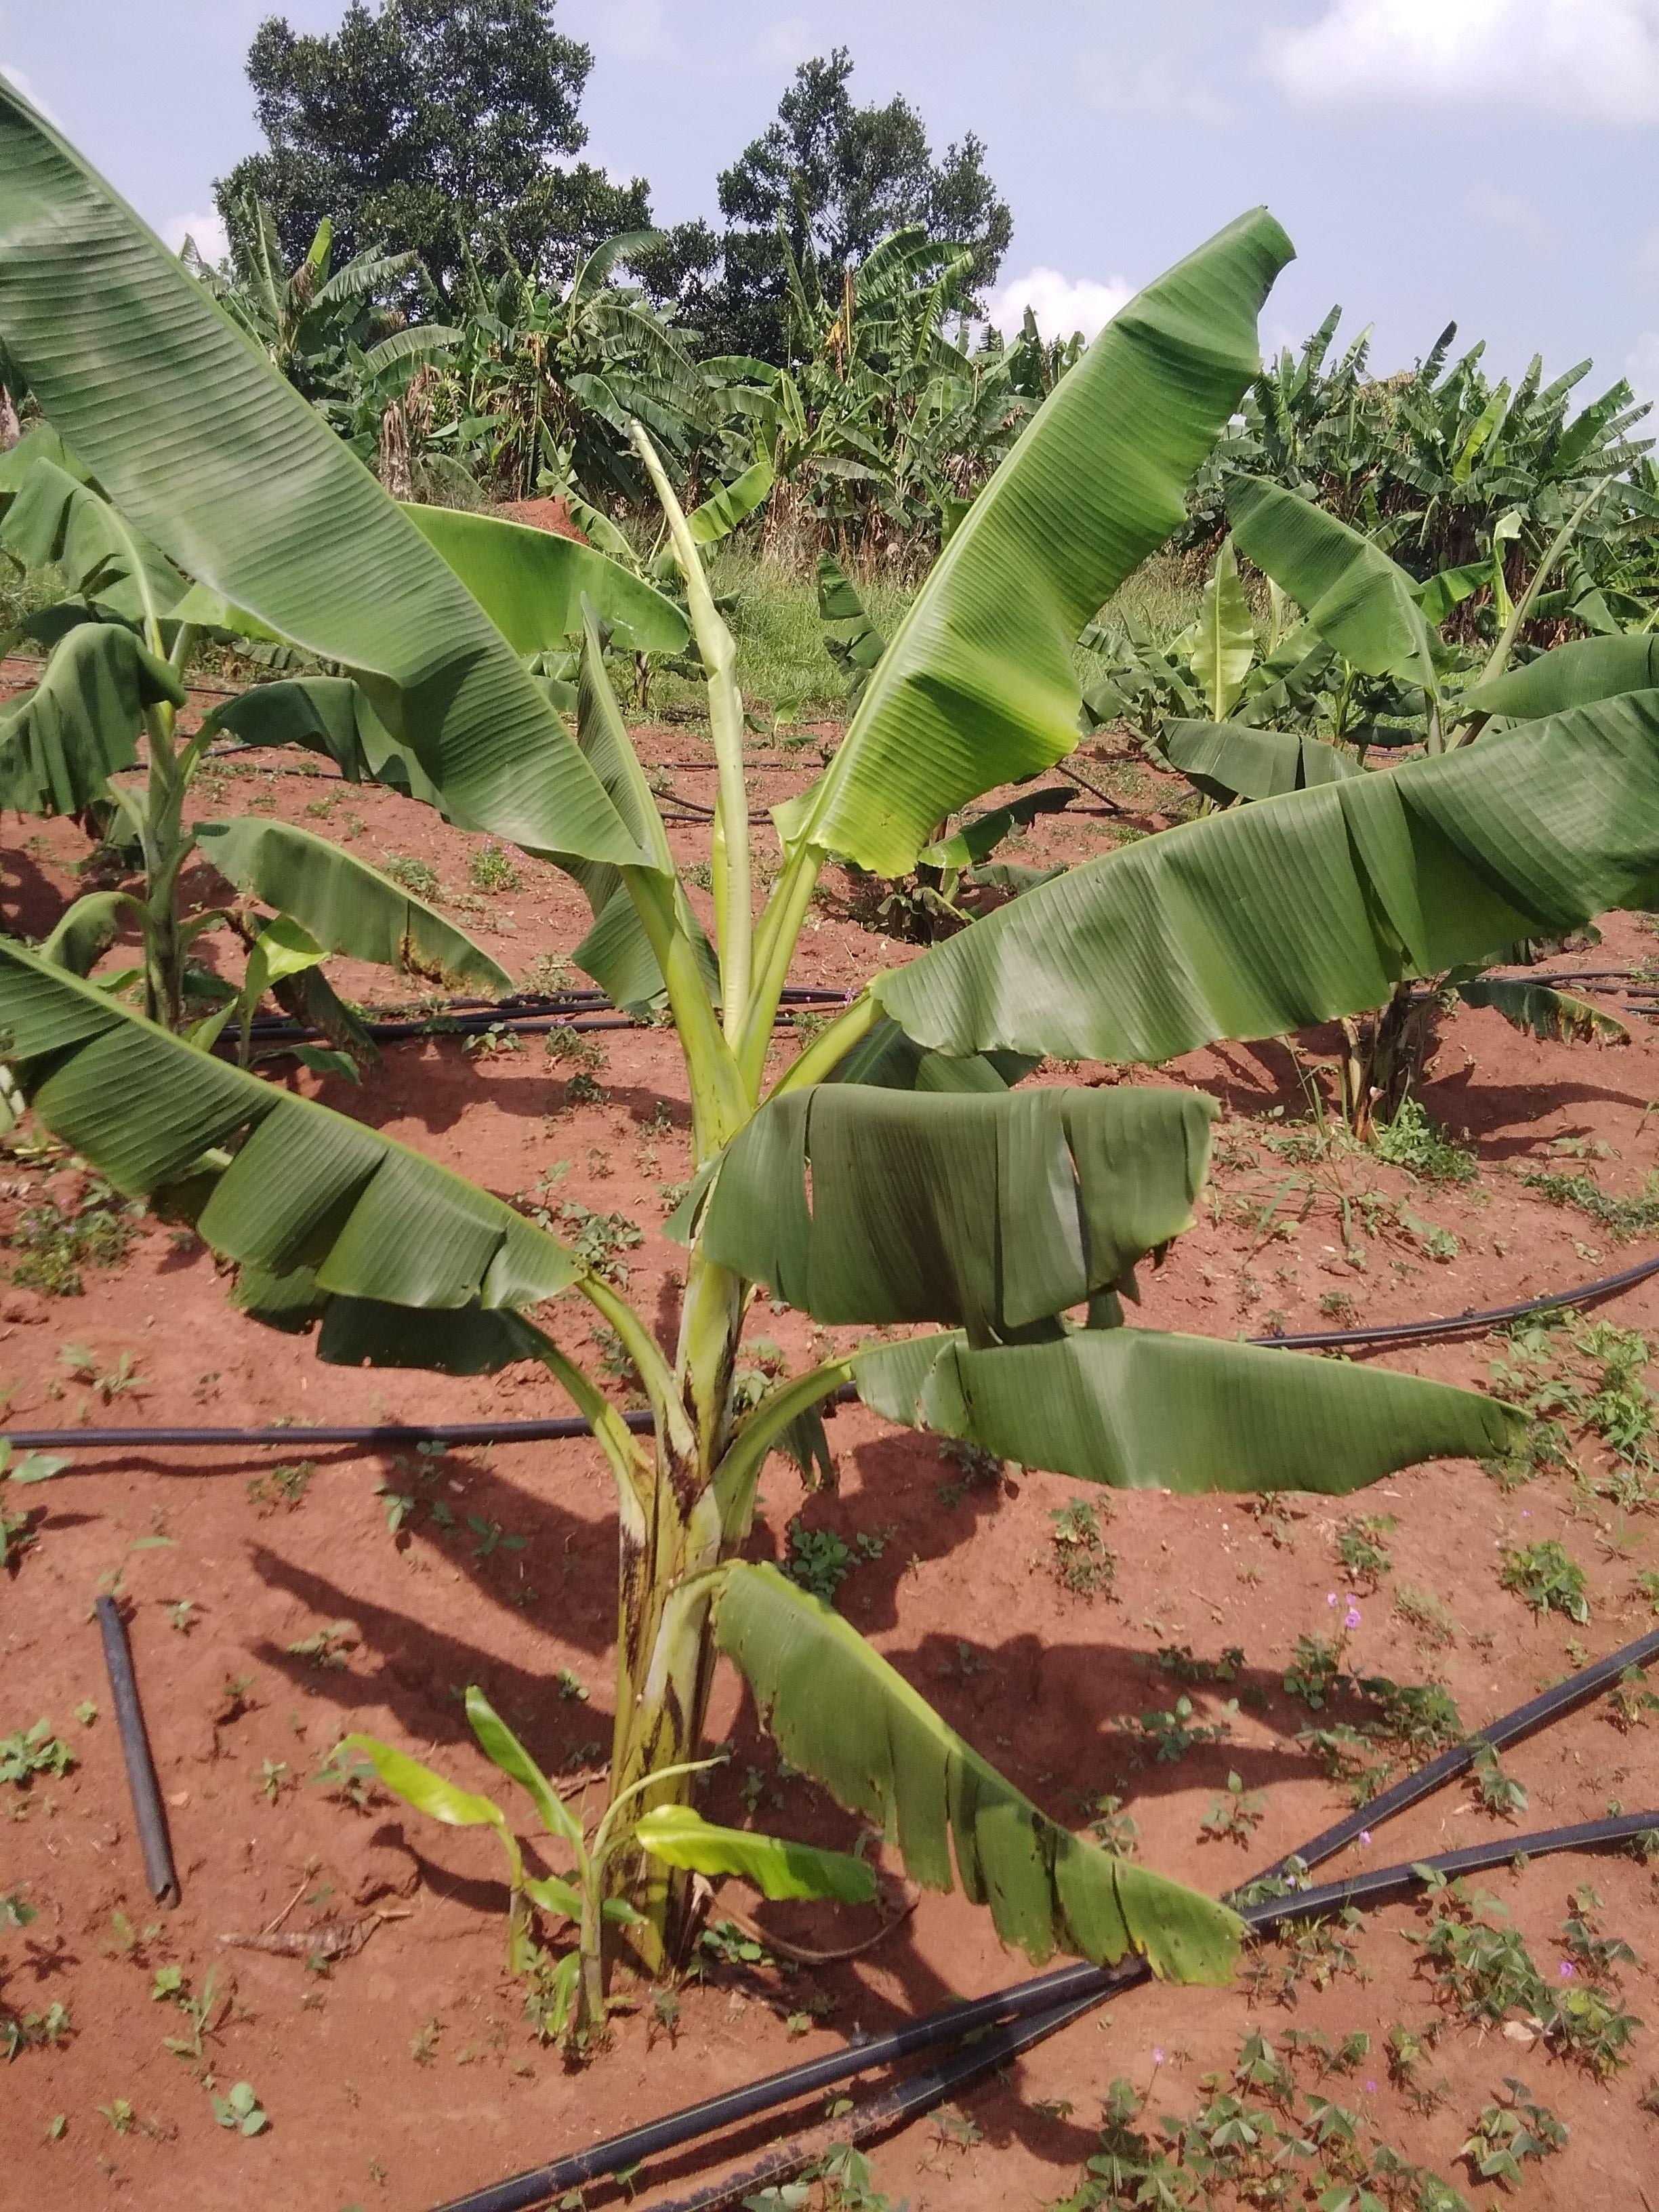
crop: banana
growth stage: vegetative
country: Uganda
